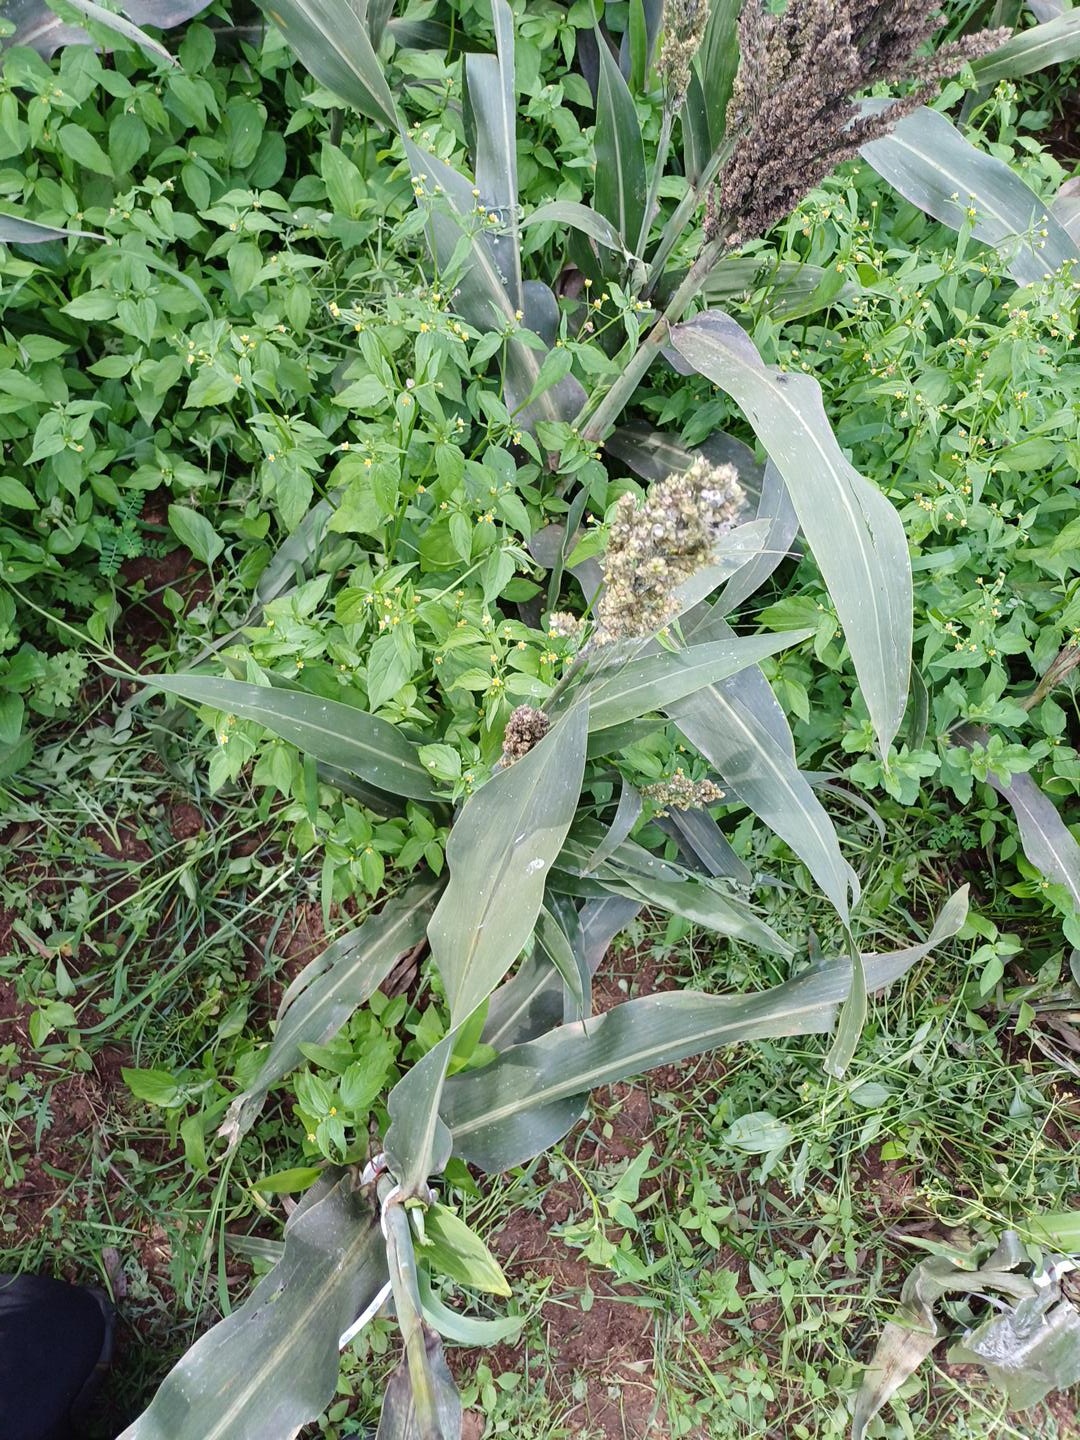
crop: sorghum
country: Kenya
